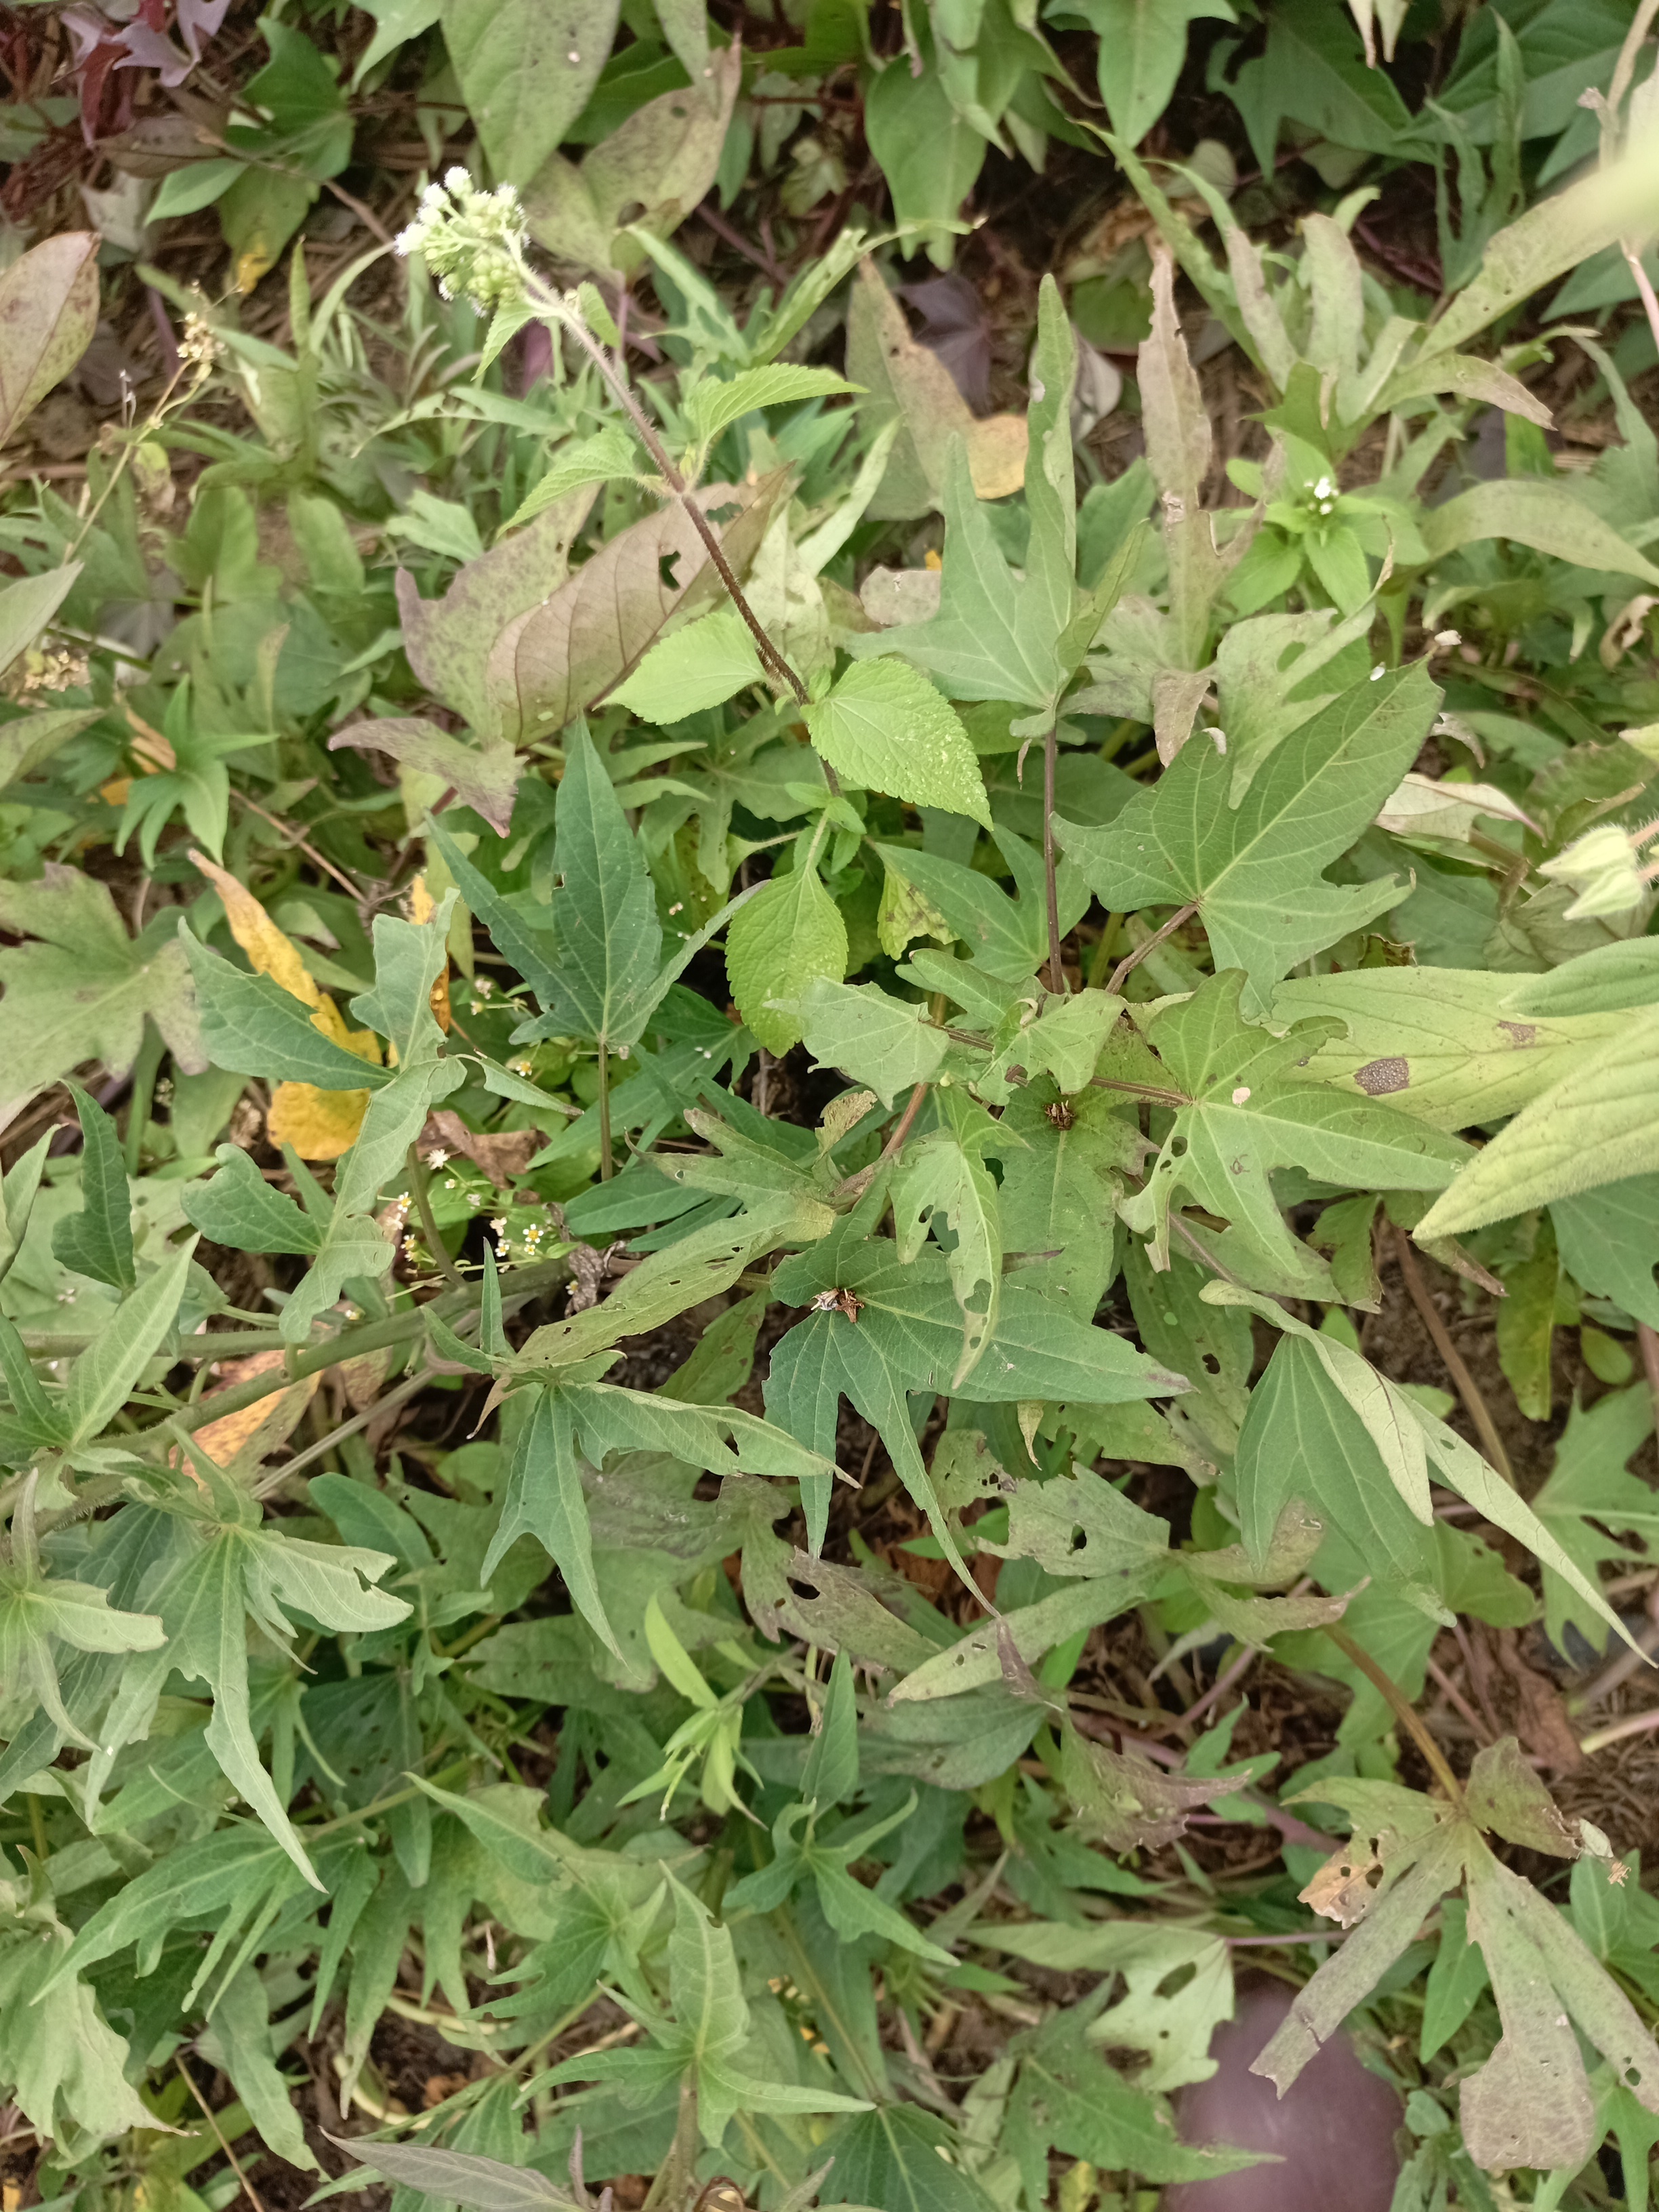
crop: sweet potato
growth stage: flowering
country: Tanzania
